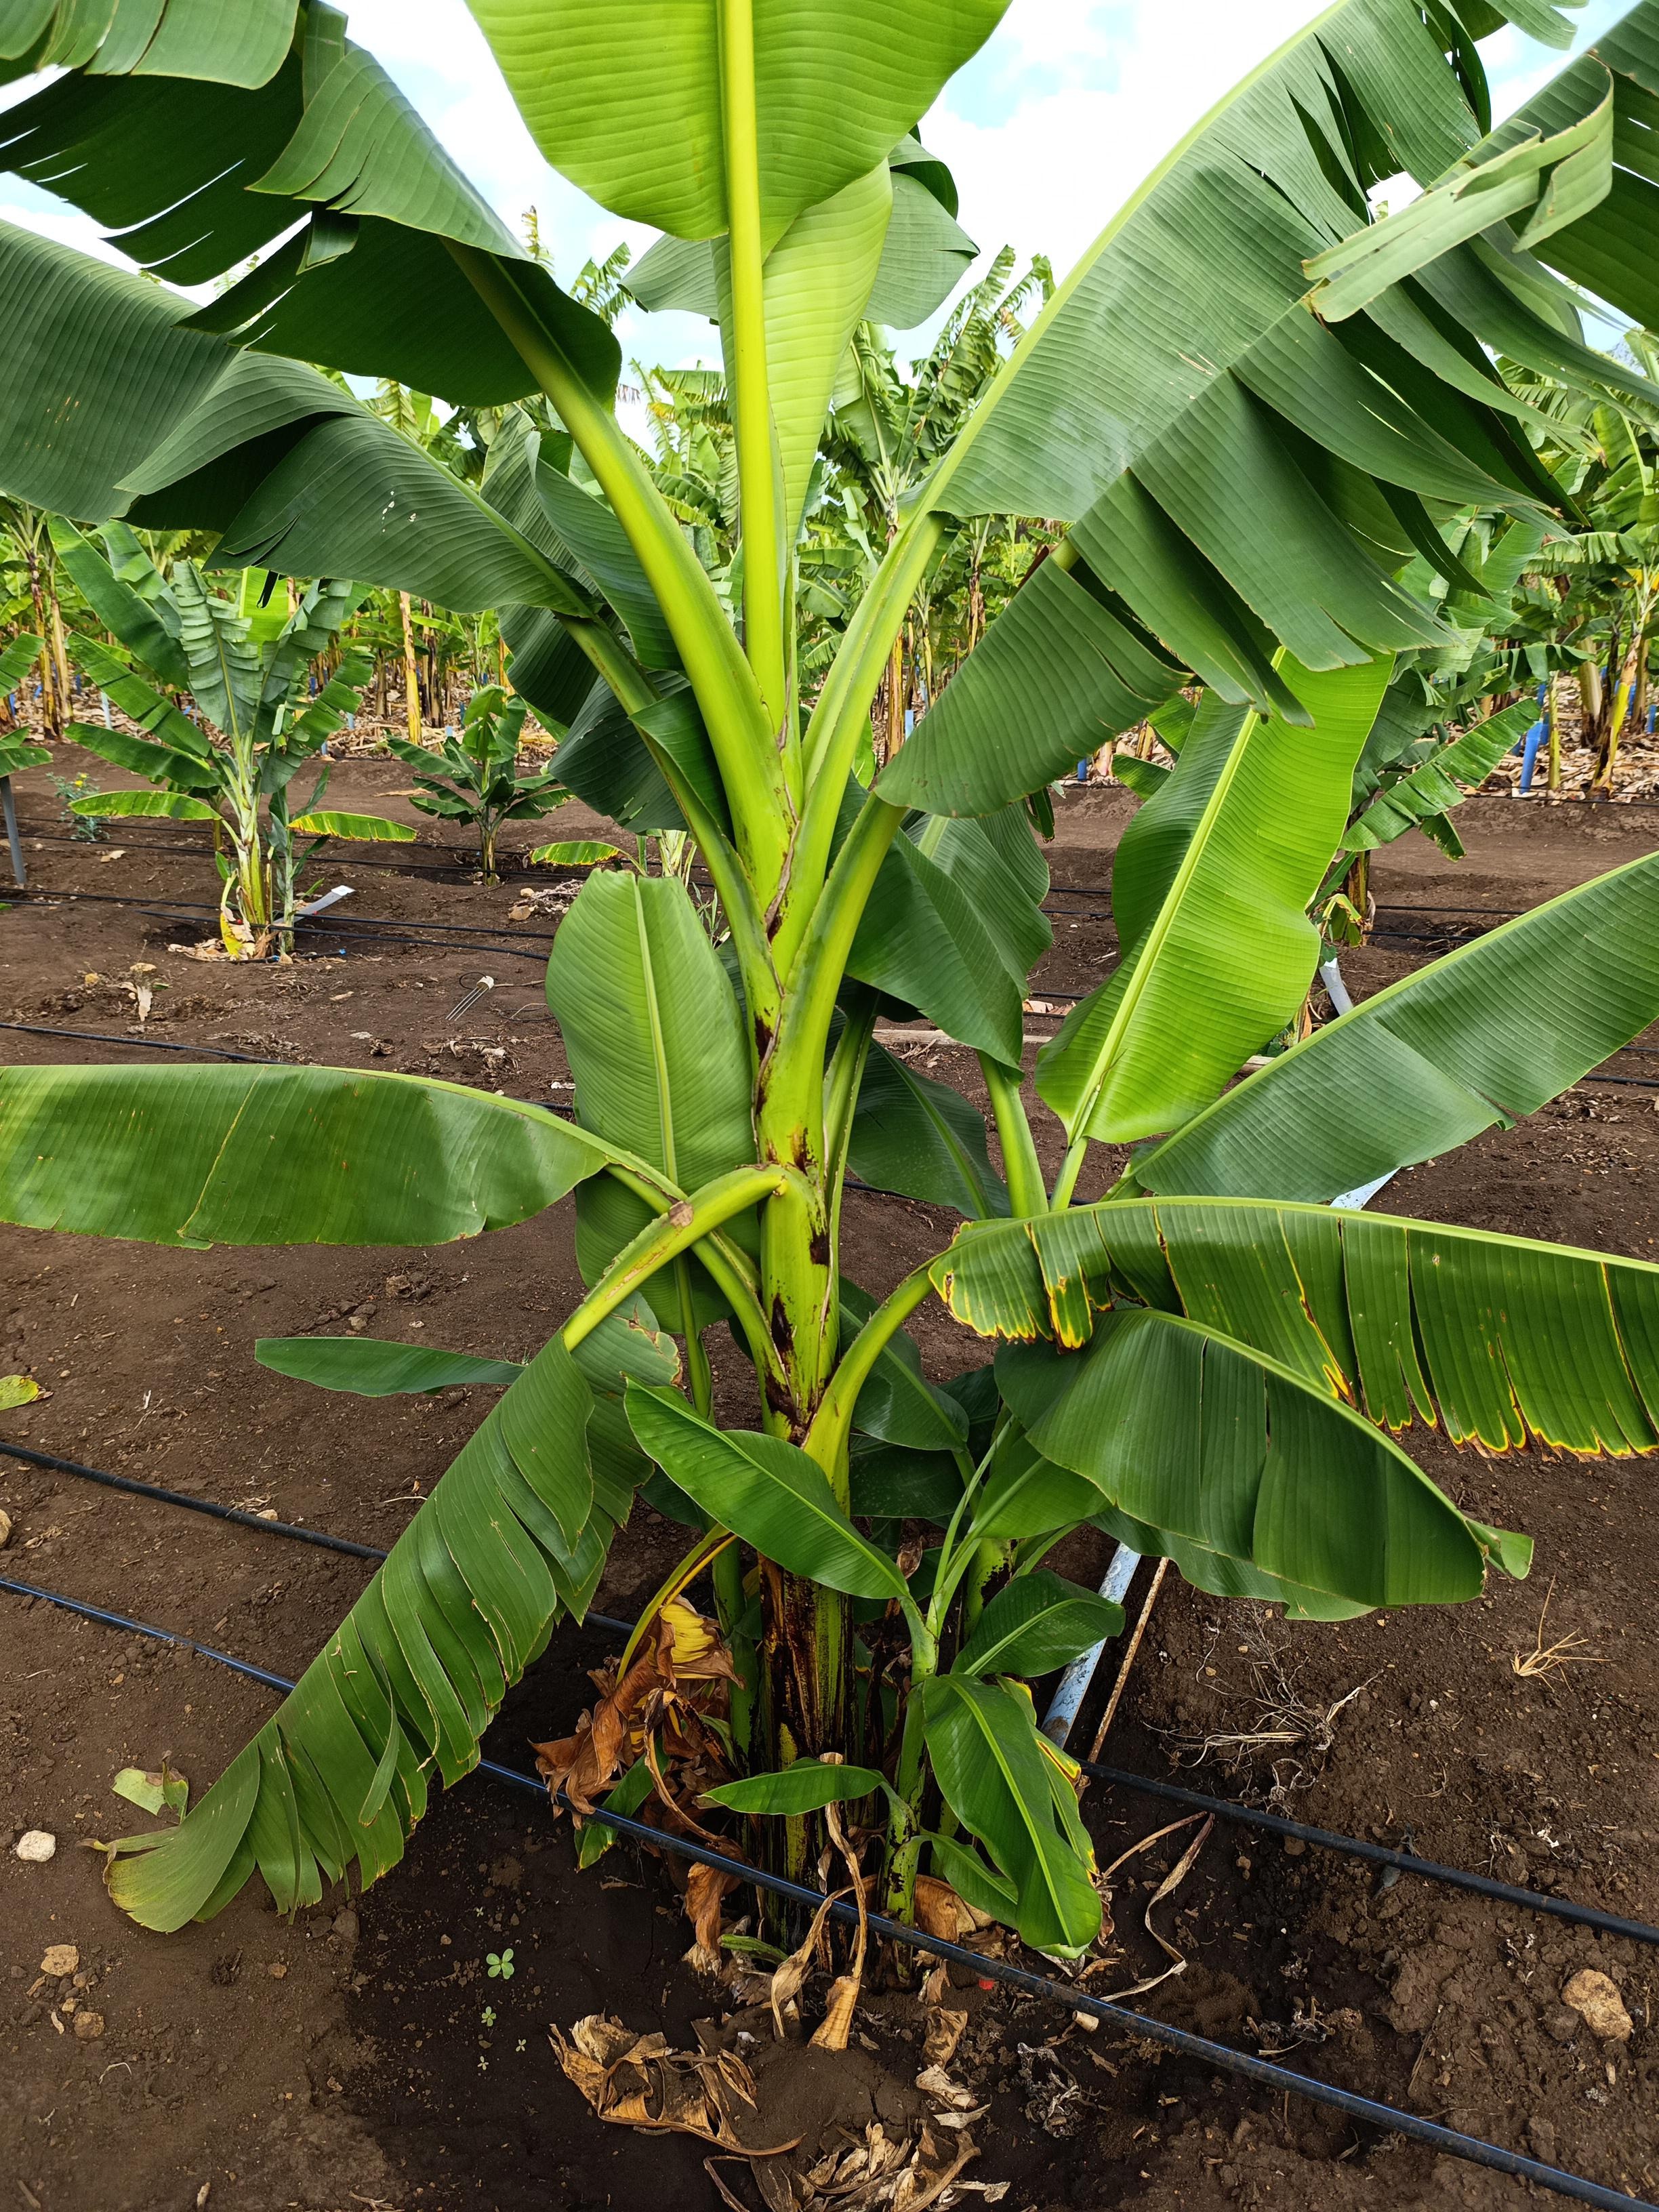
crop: banana
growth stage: vegetative
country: Tanzania
